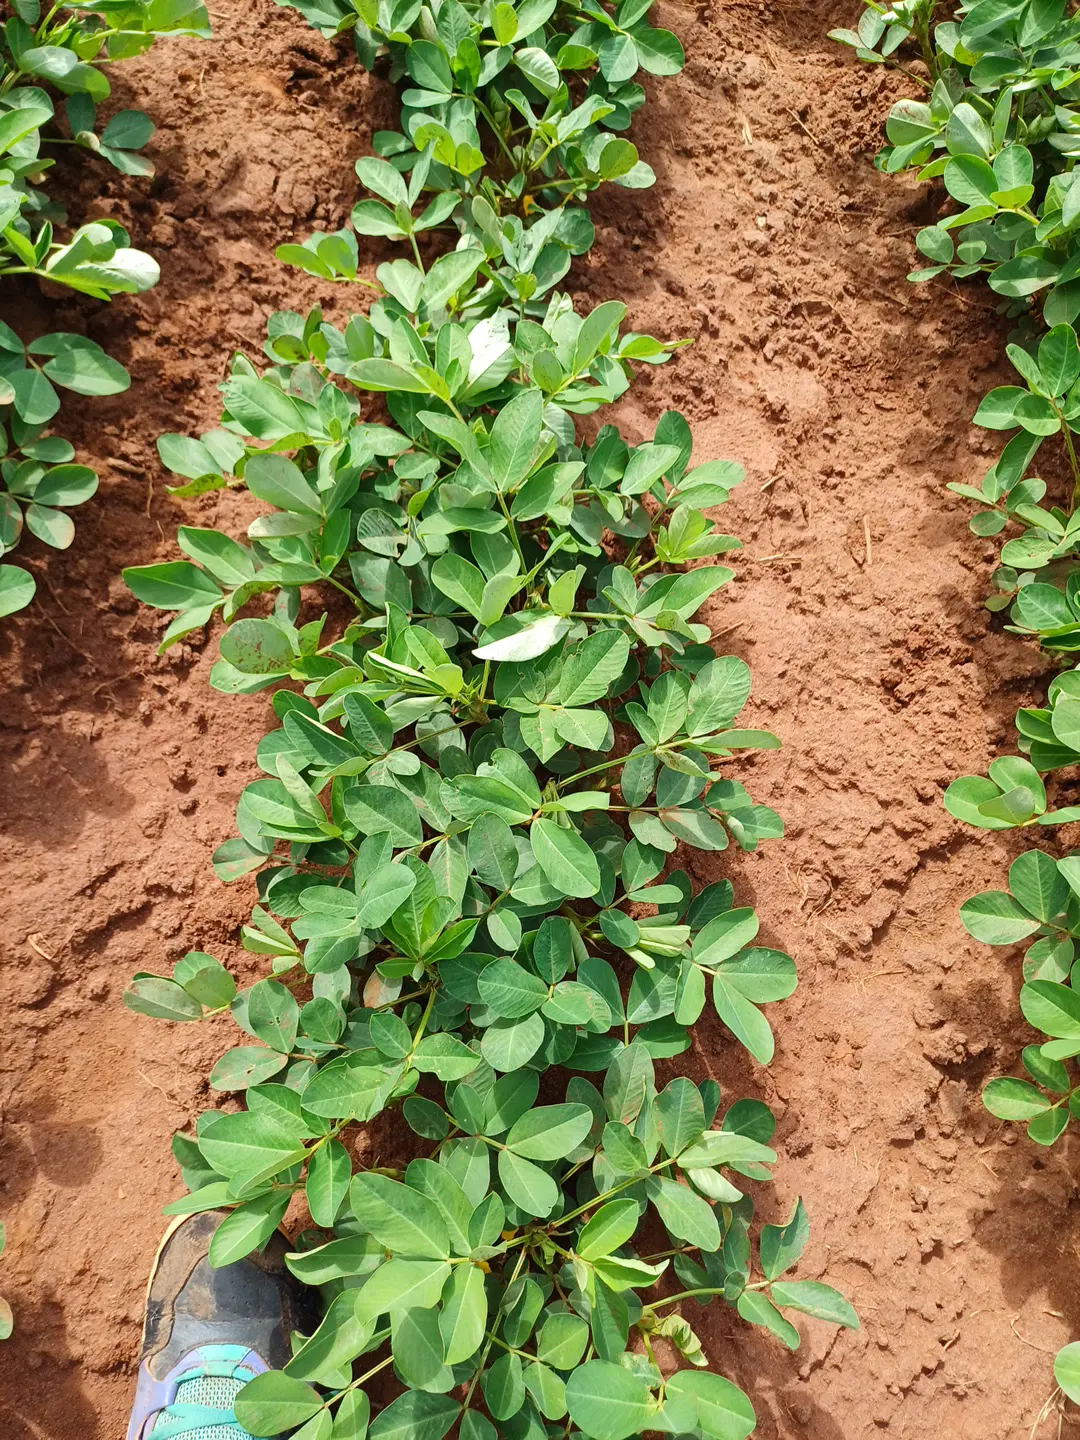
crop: groundnut
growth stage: flowering
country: Kenya
